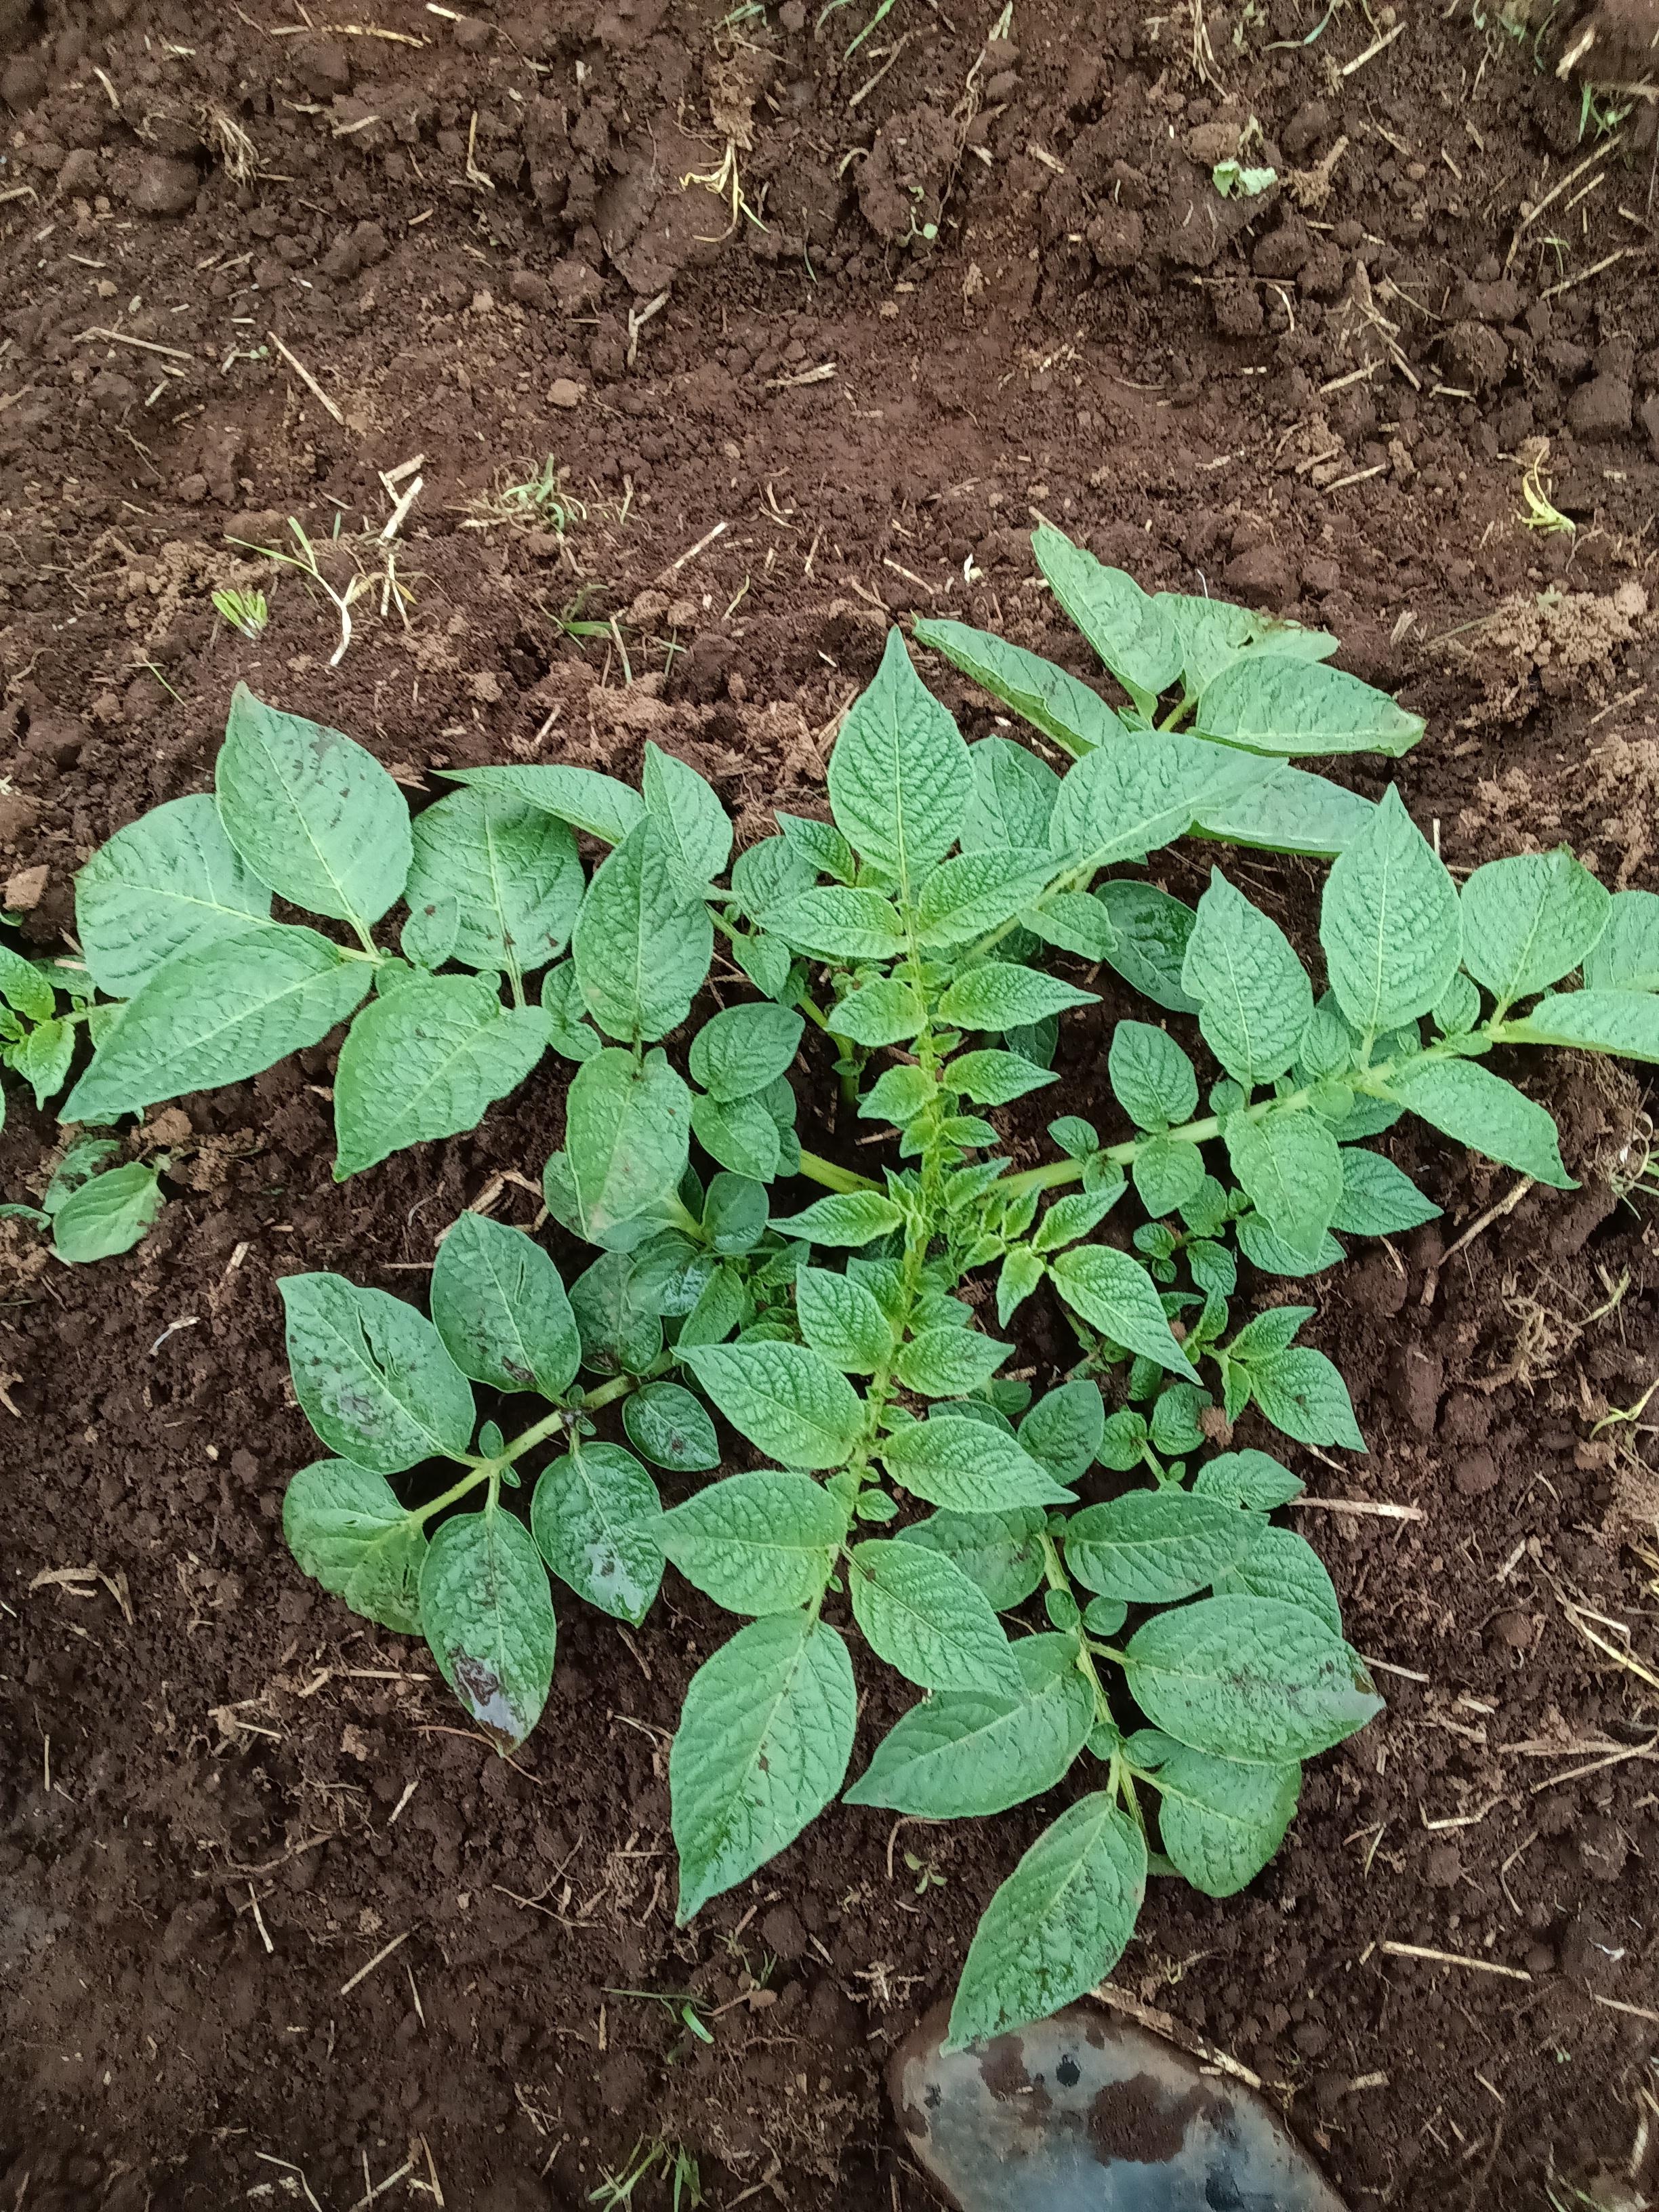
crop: potato
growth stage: vegetative
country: Kenya
